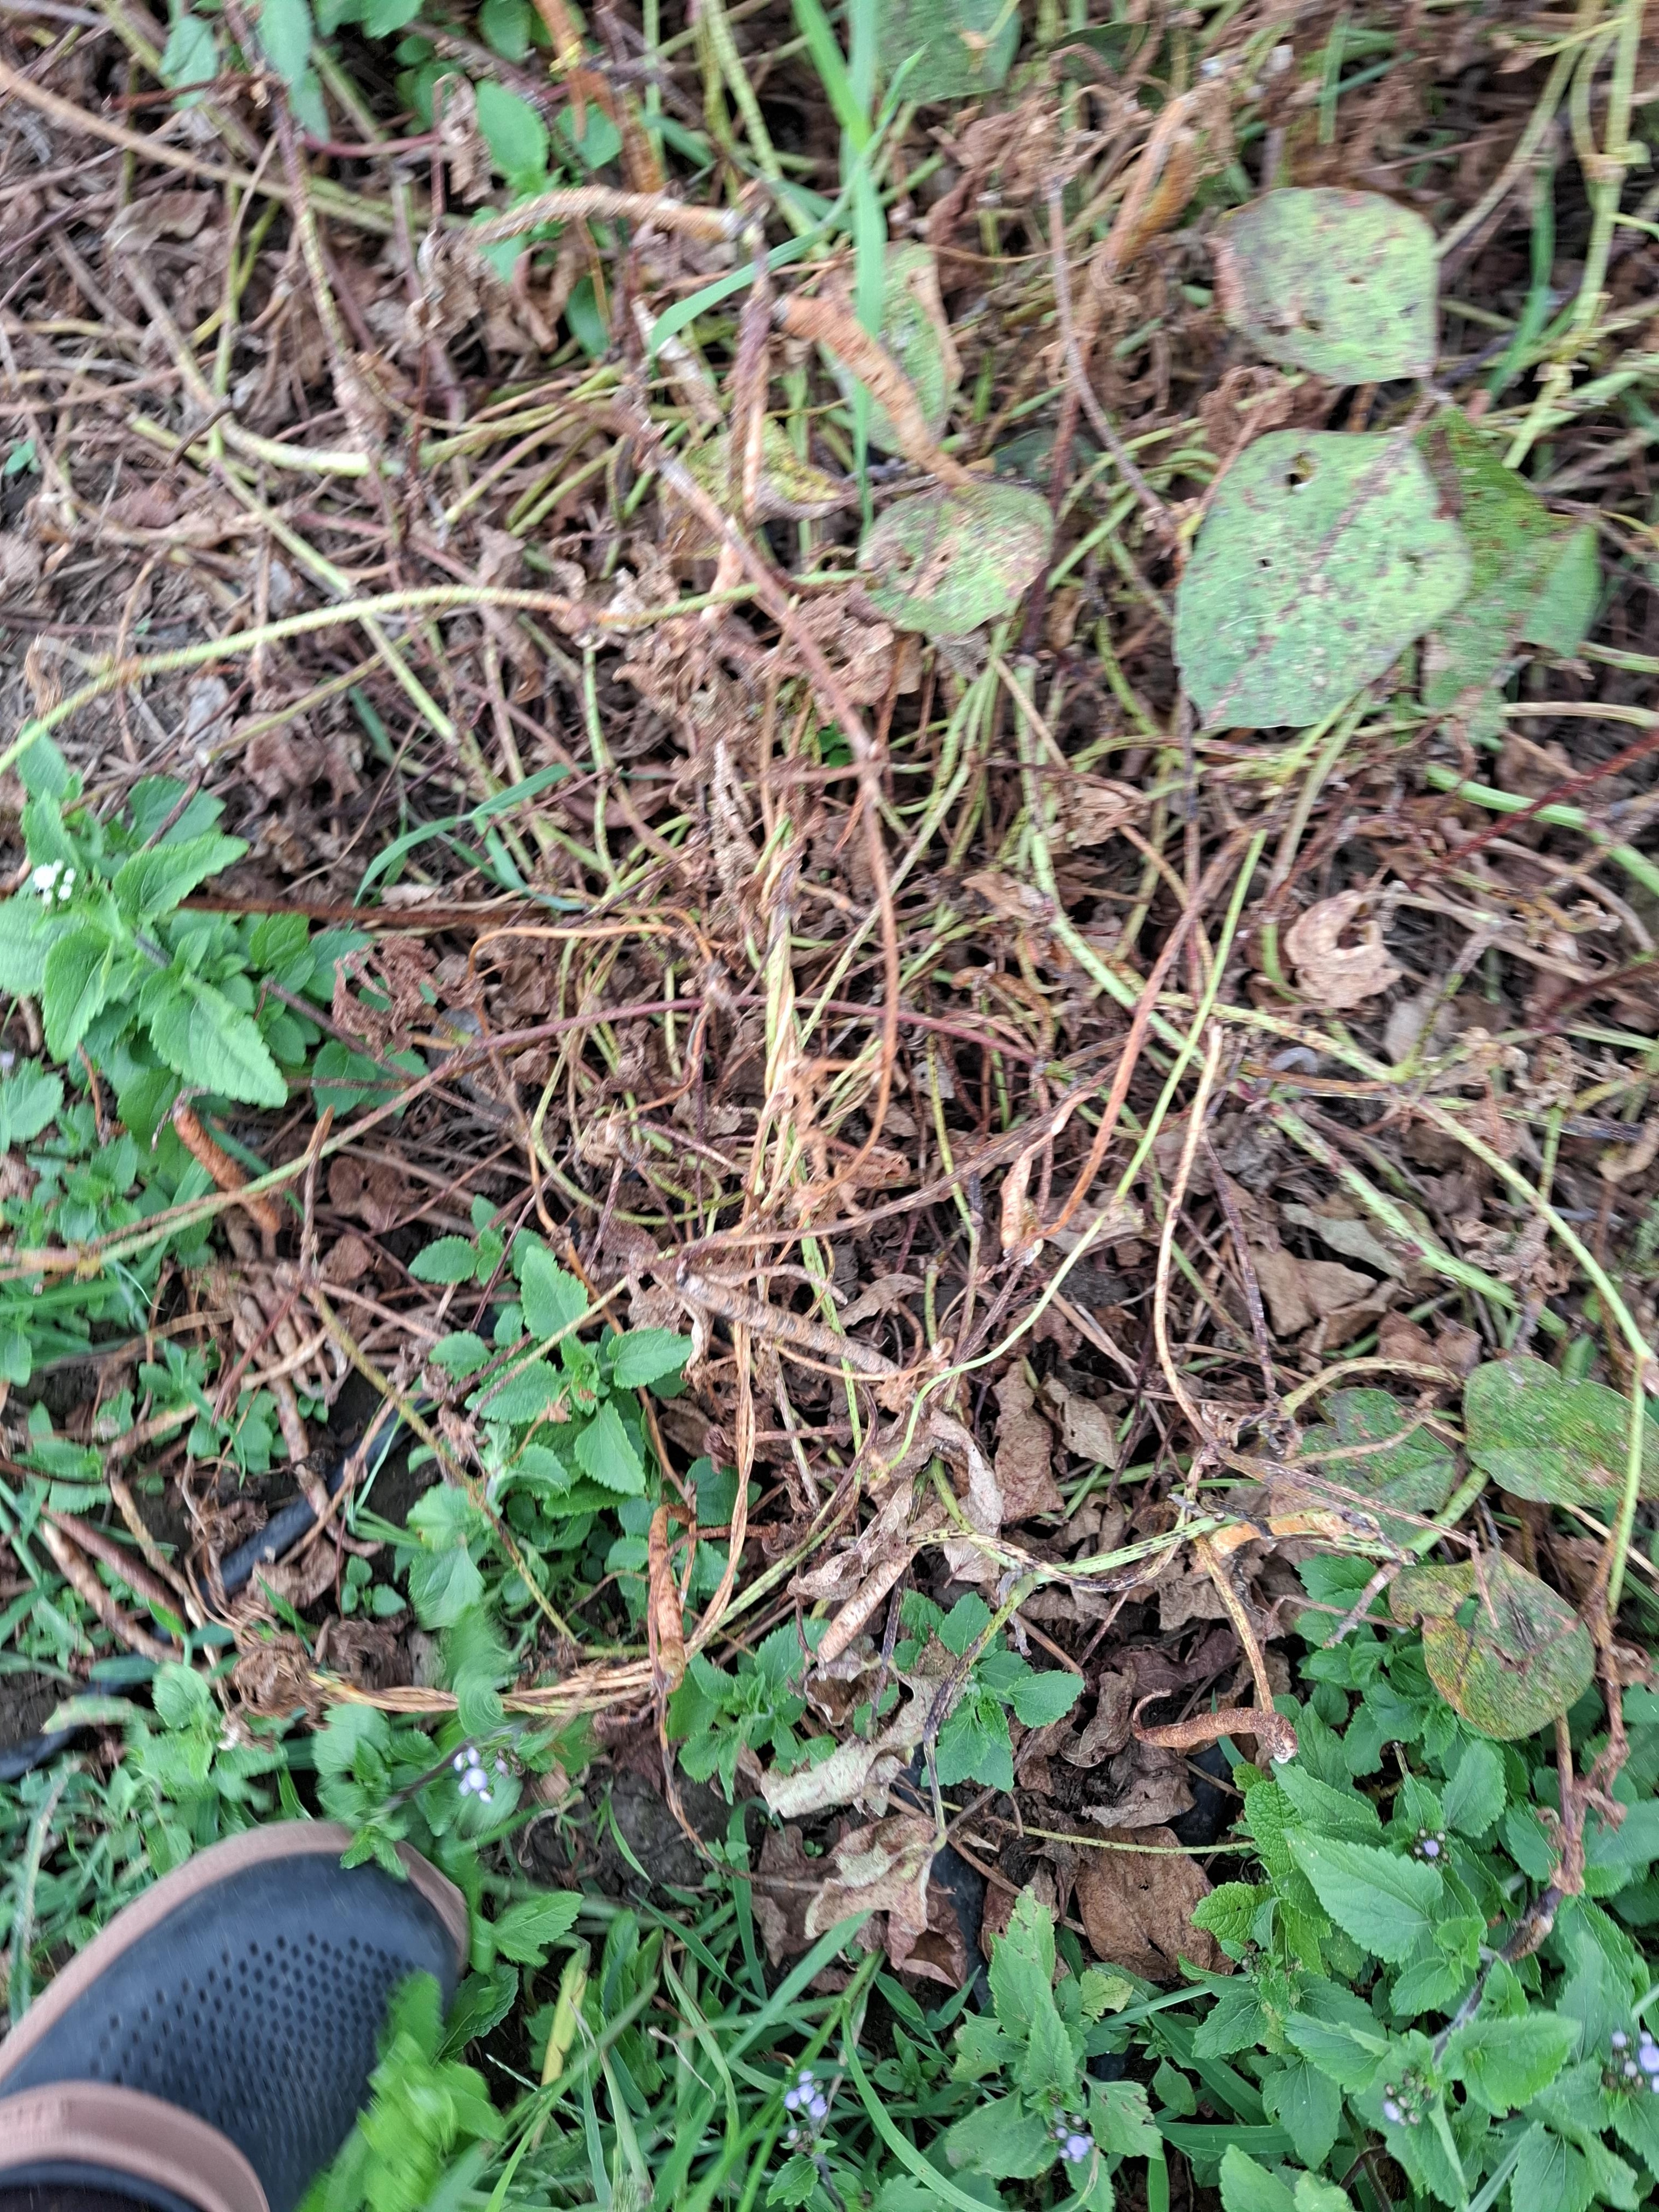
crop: cowpea
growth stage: development pod
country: Tanzania
